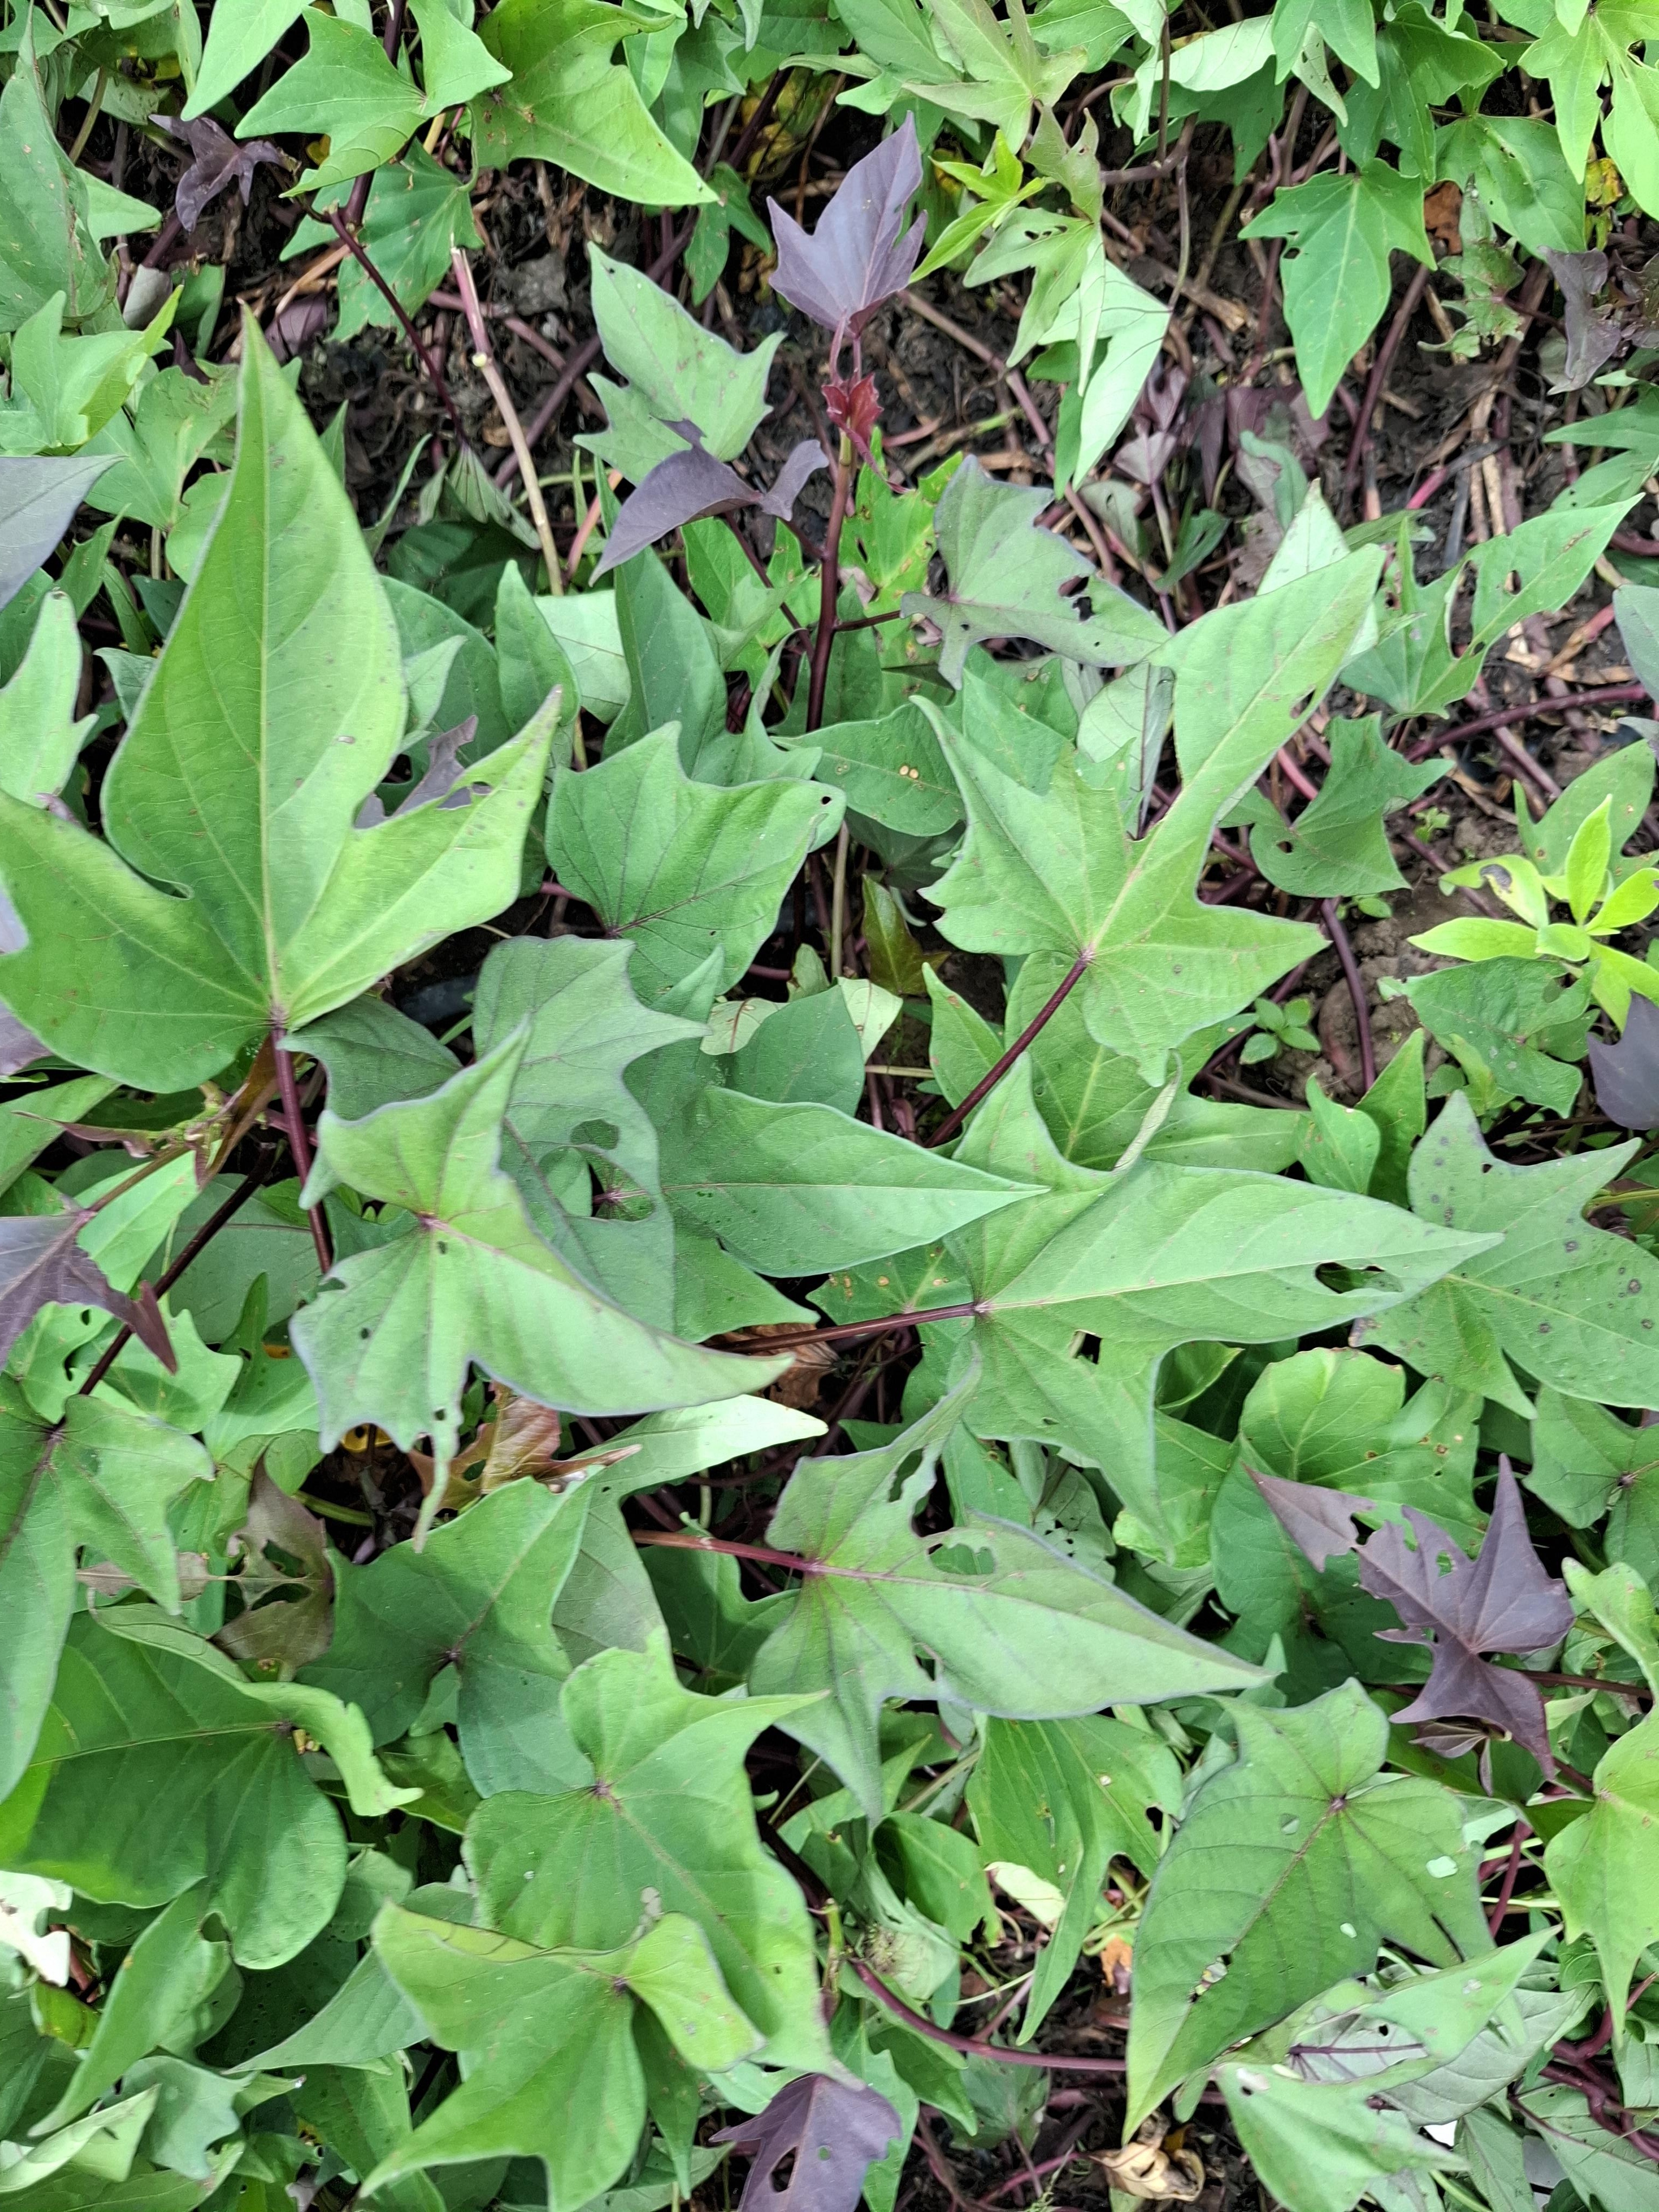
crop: sorghum
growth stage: harvest maturity
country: Tanzania
